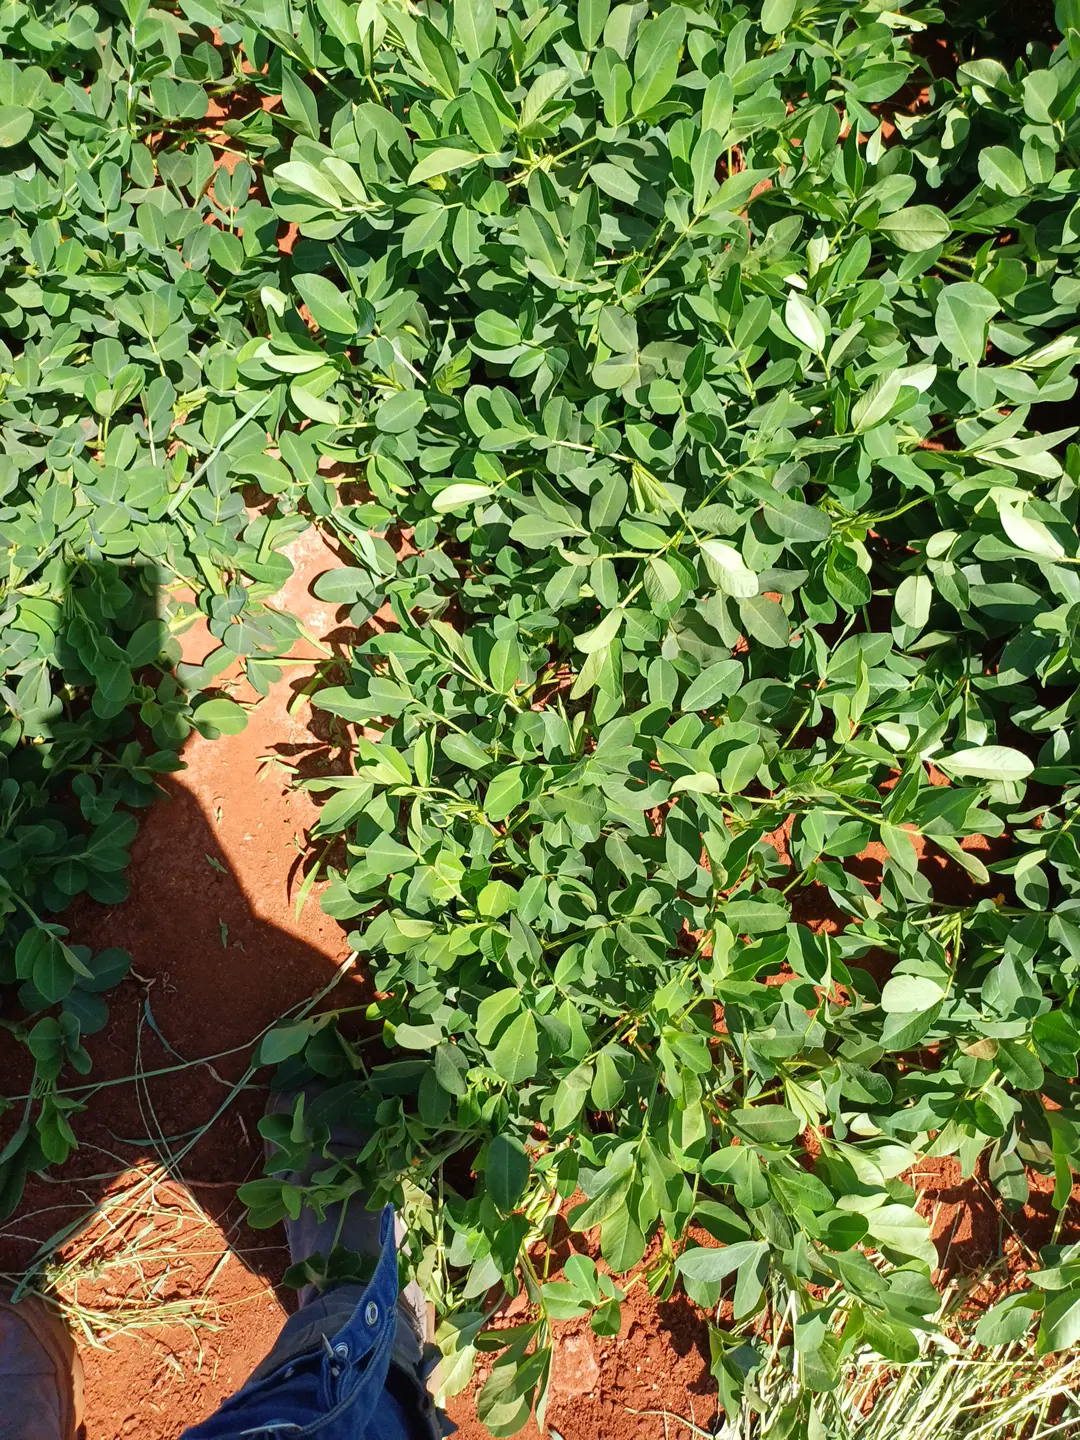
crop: groundnut
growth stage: flowering
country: Kenya
